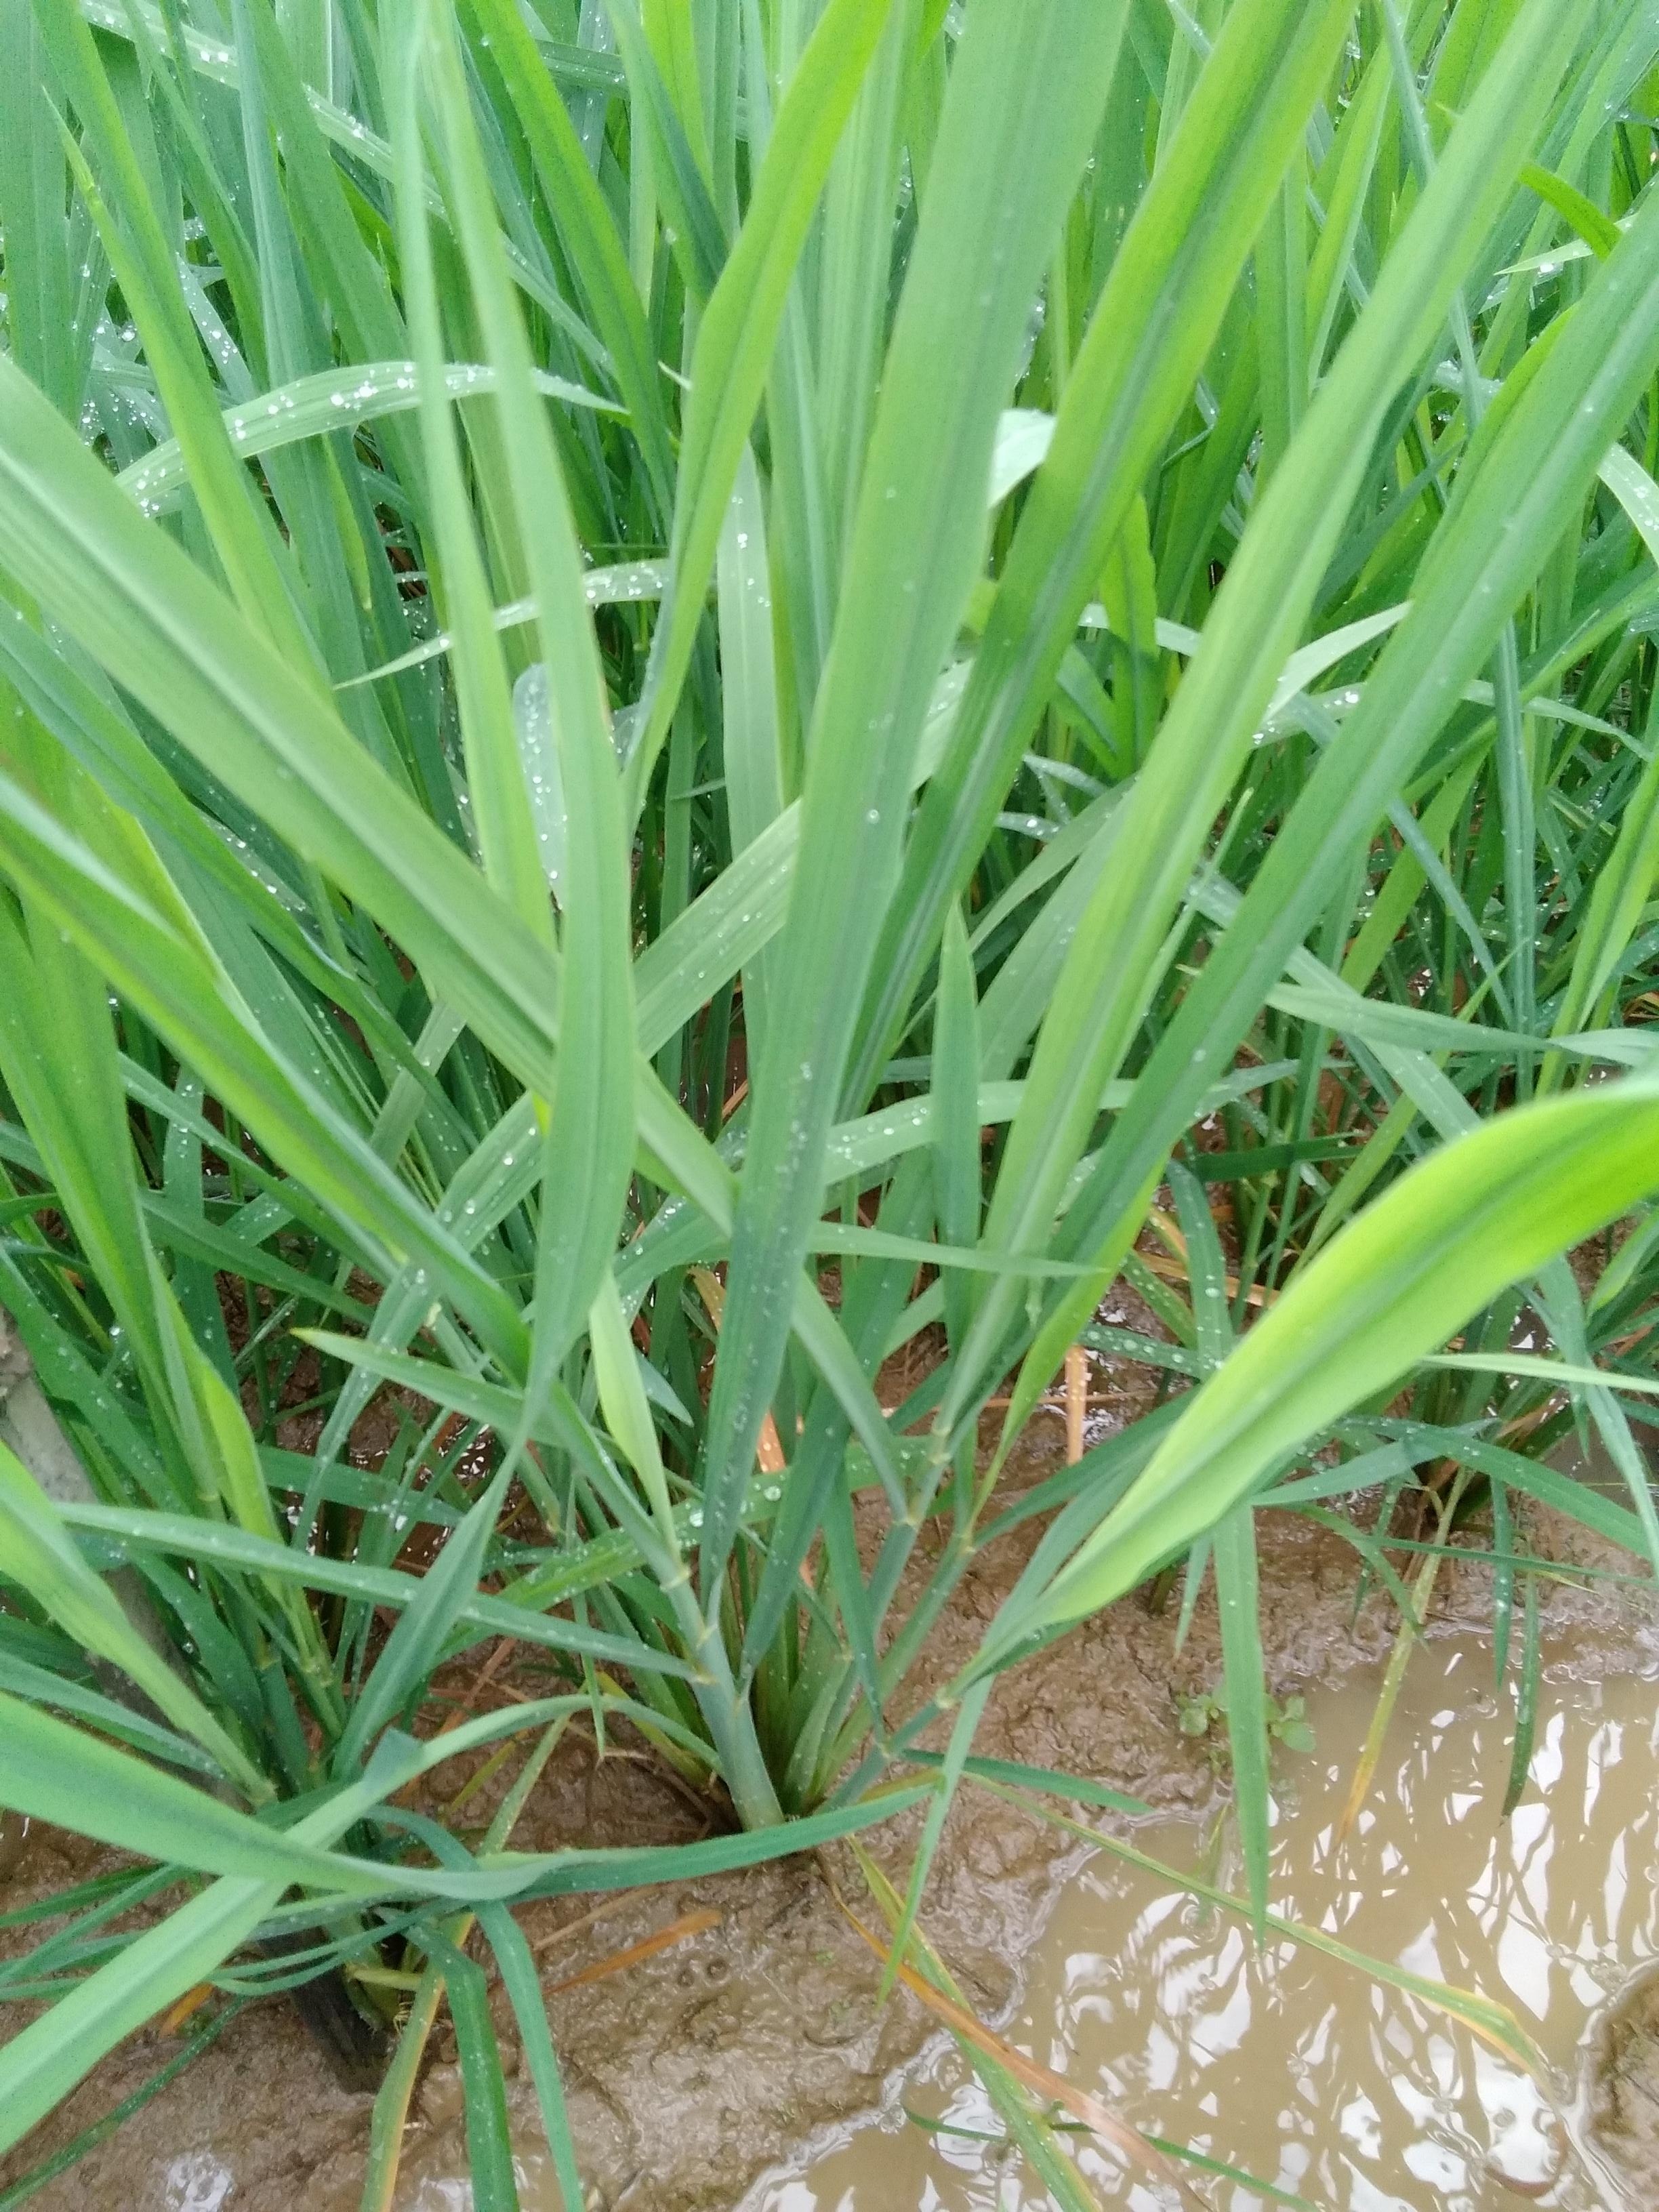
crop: rice
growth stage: elongation stem
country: Nigeria
